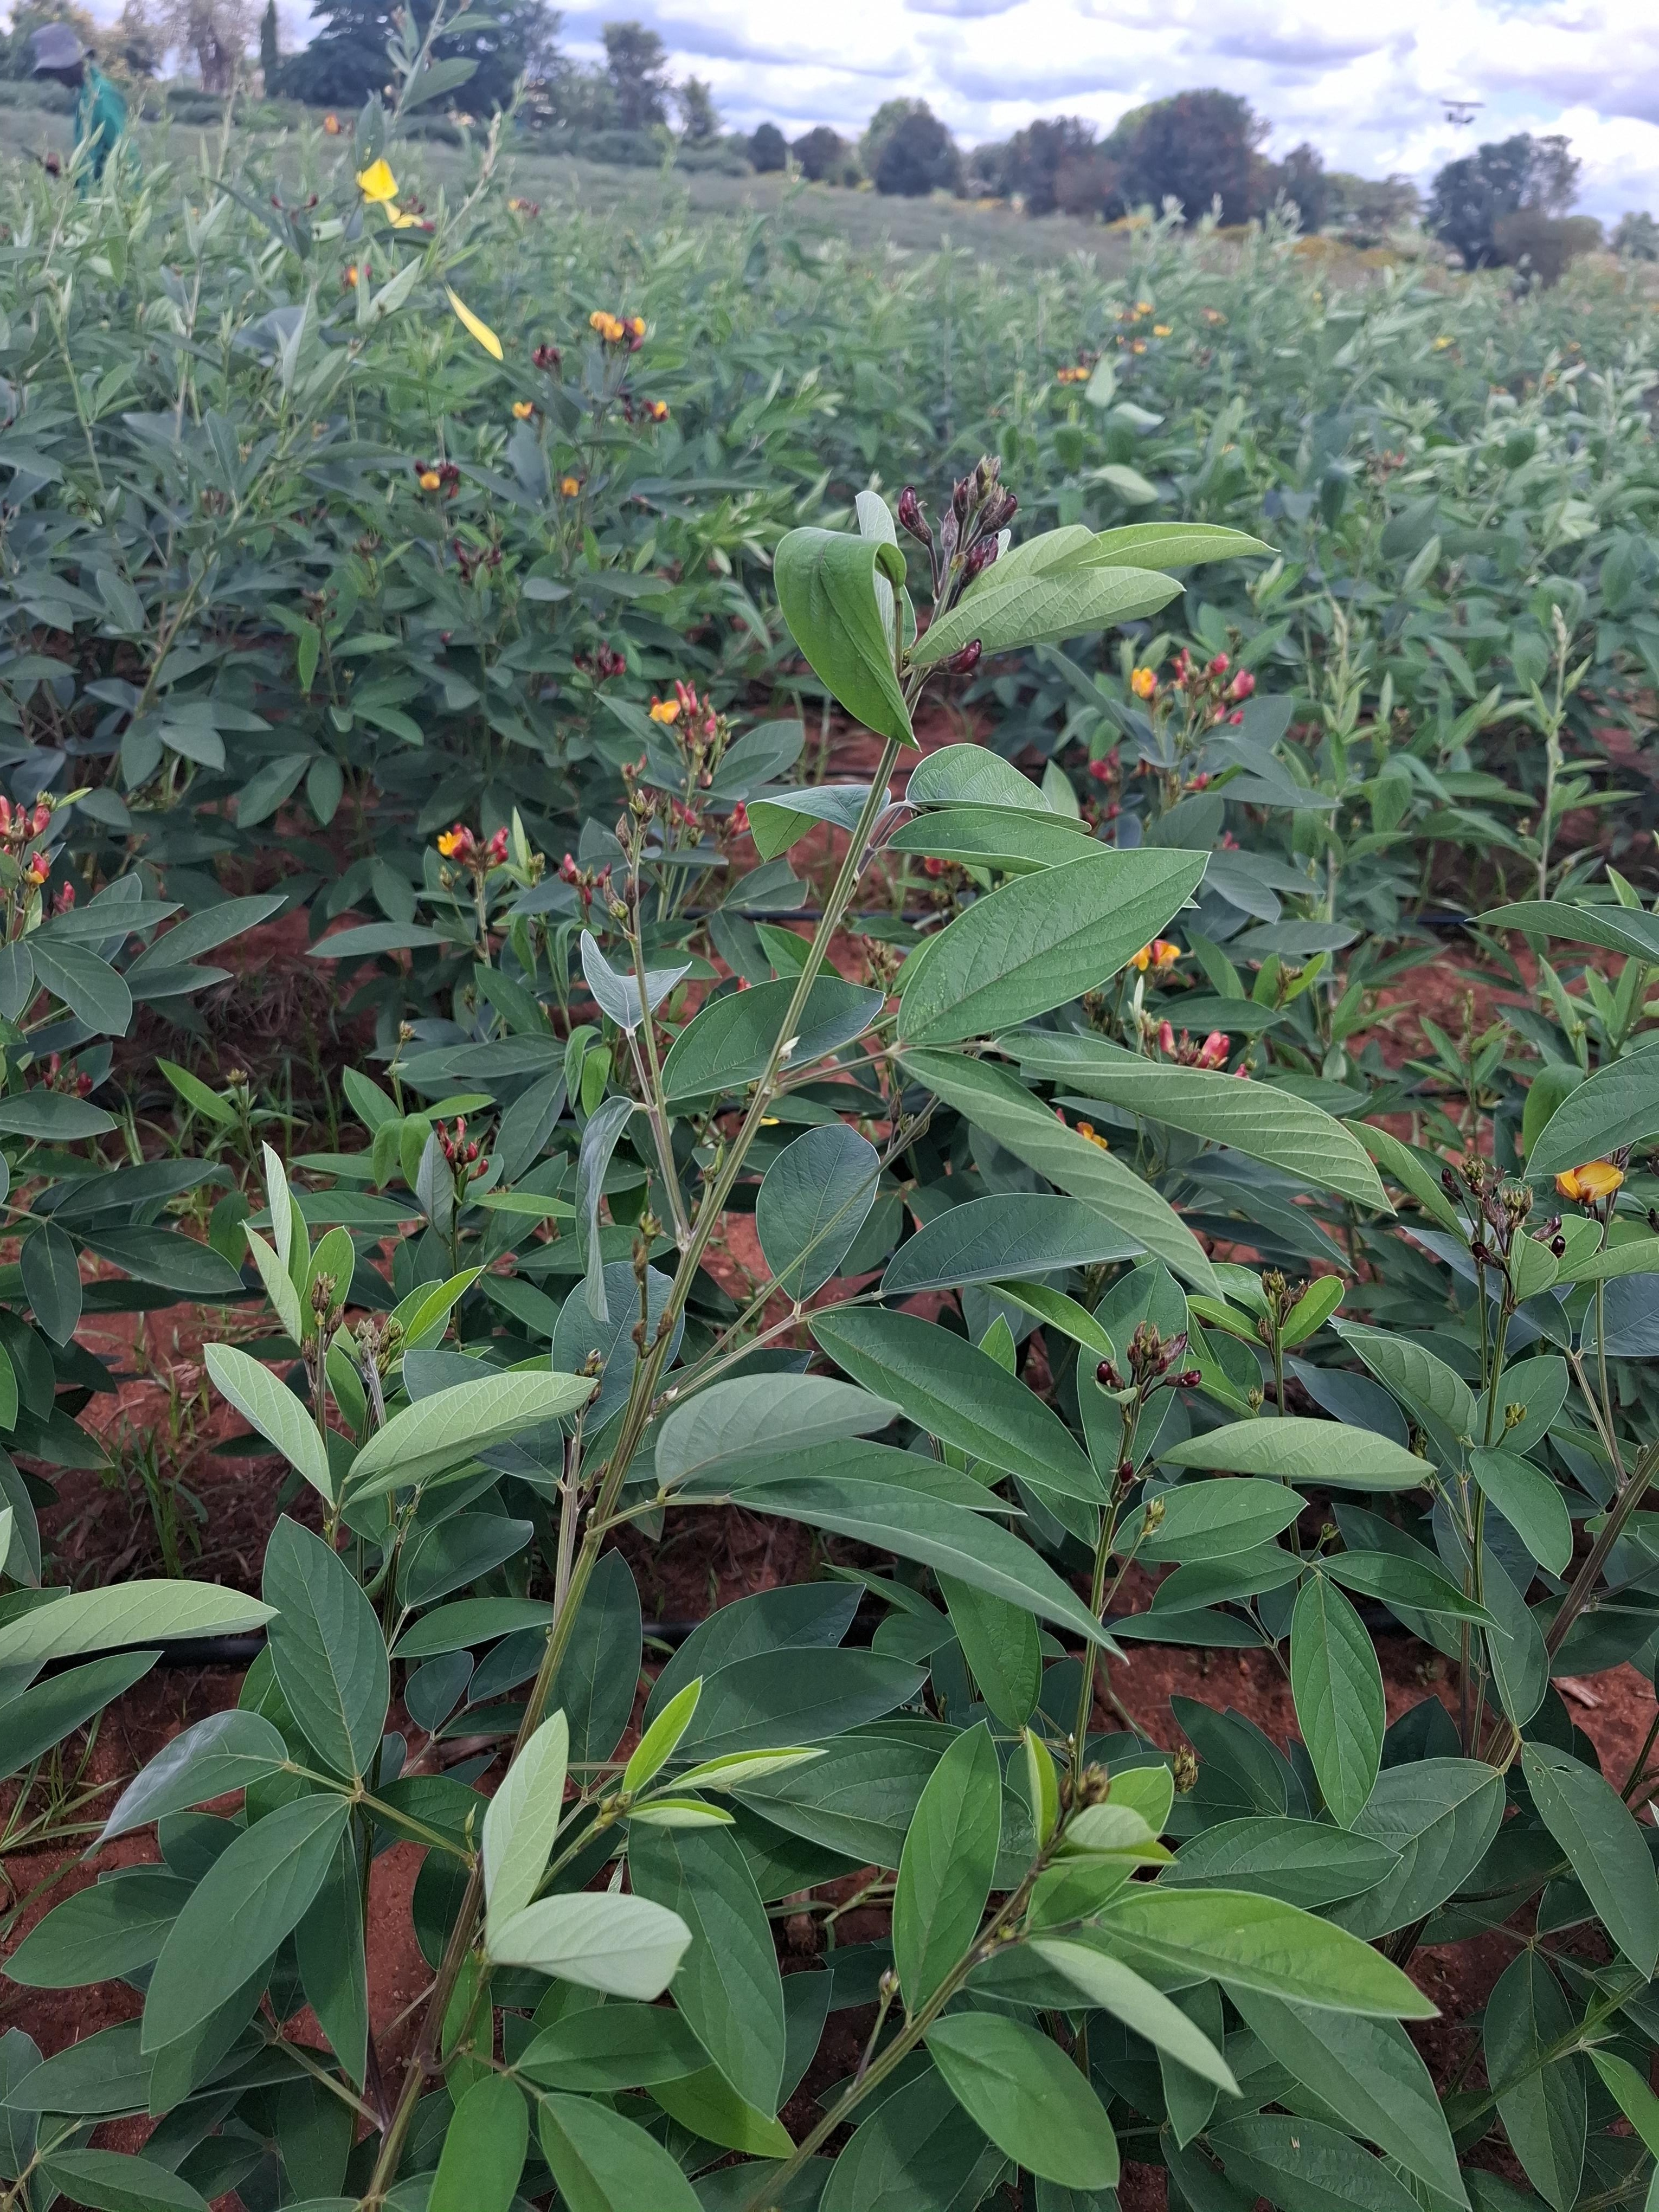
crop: pigeonpea
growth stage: flowering
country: Kenya
